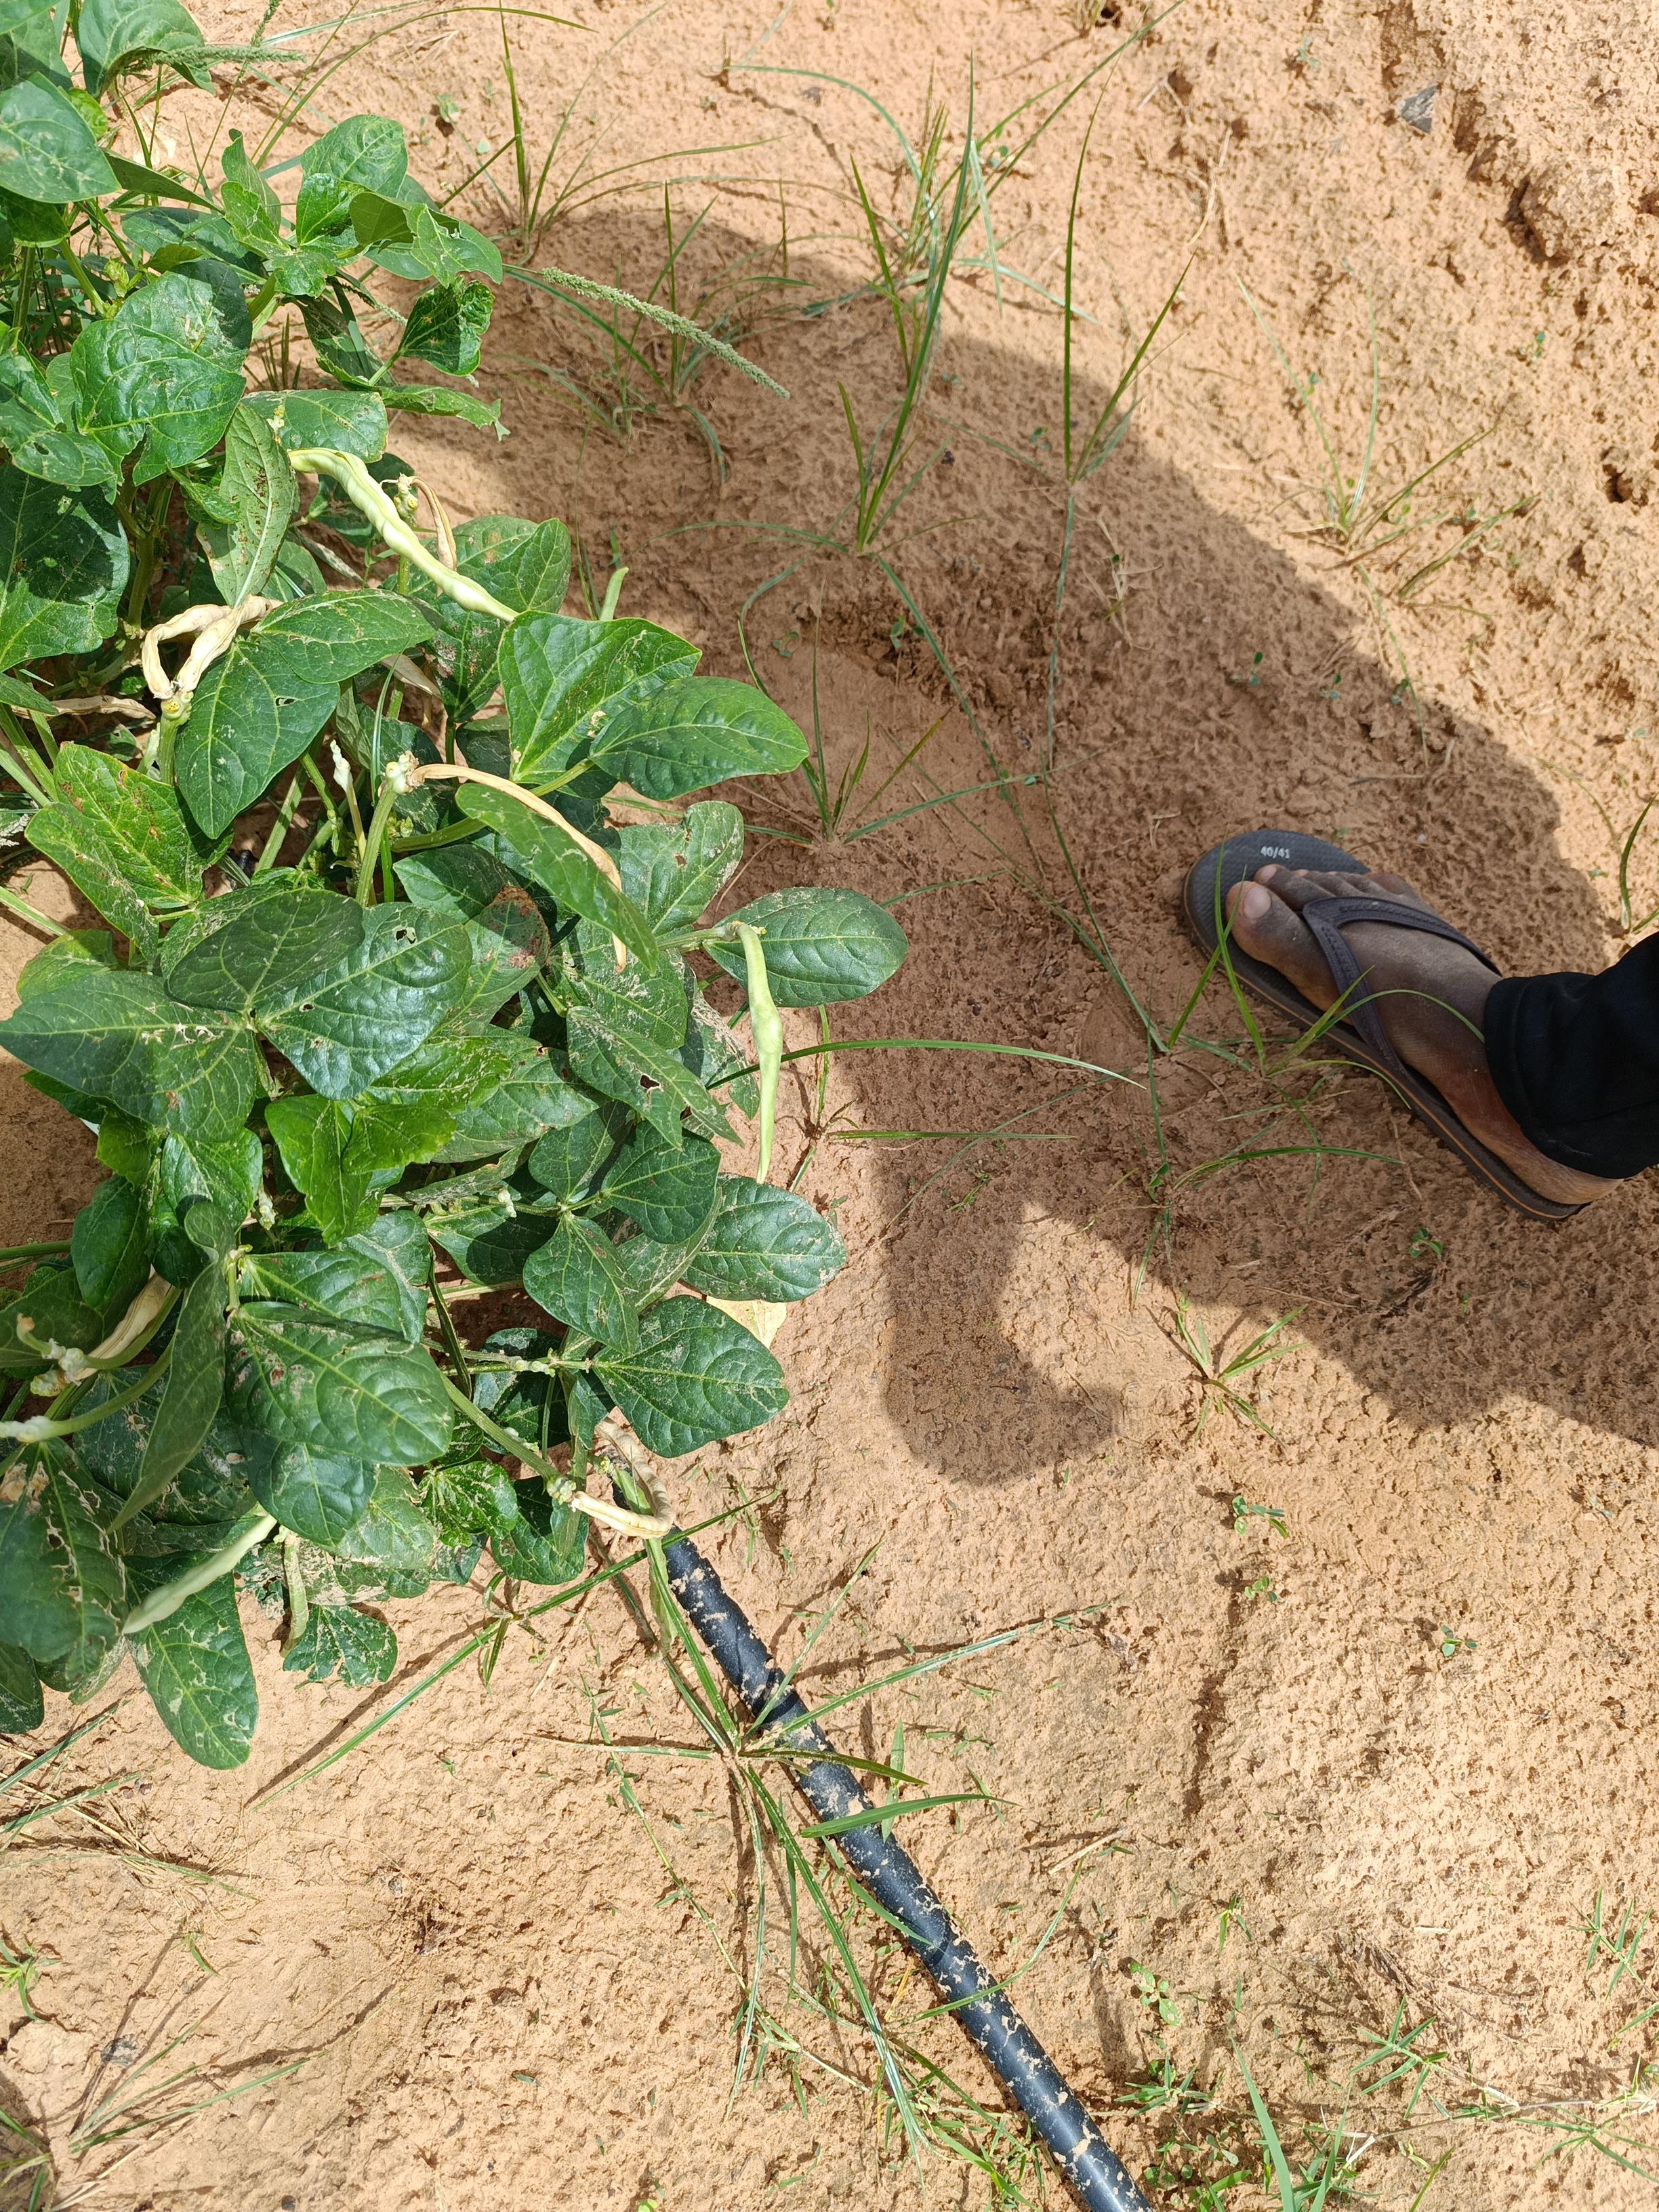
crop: cowpea
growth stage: development pod
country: Nigeria
